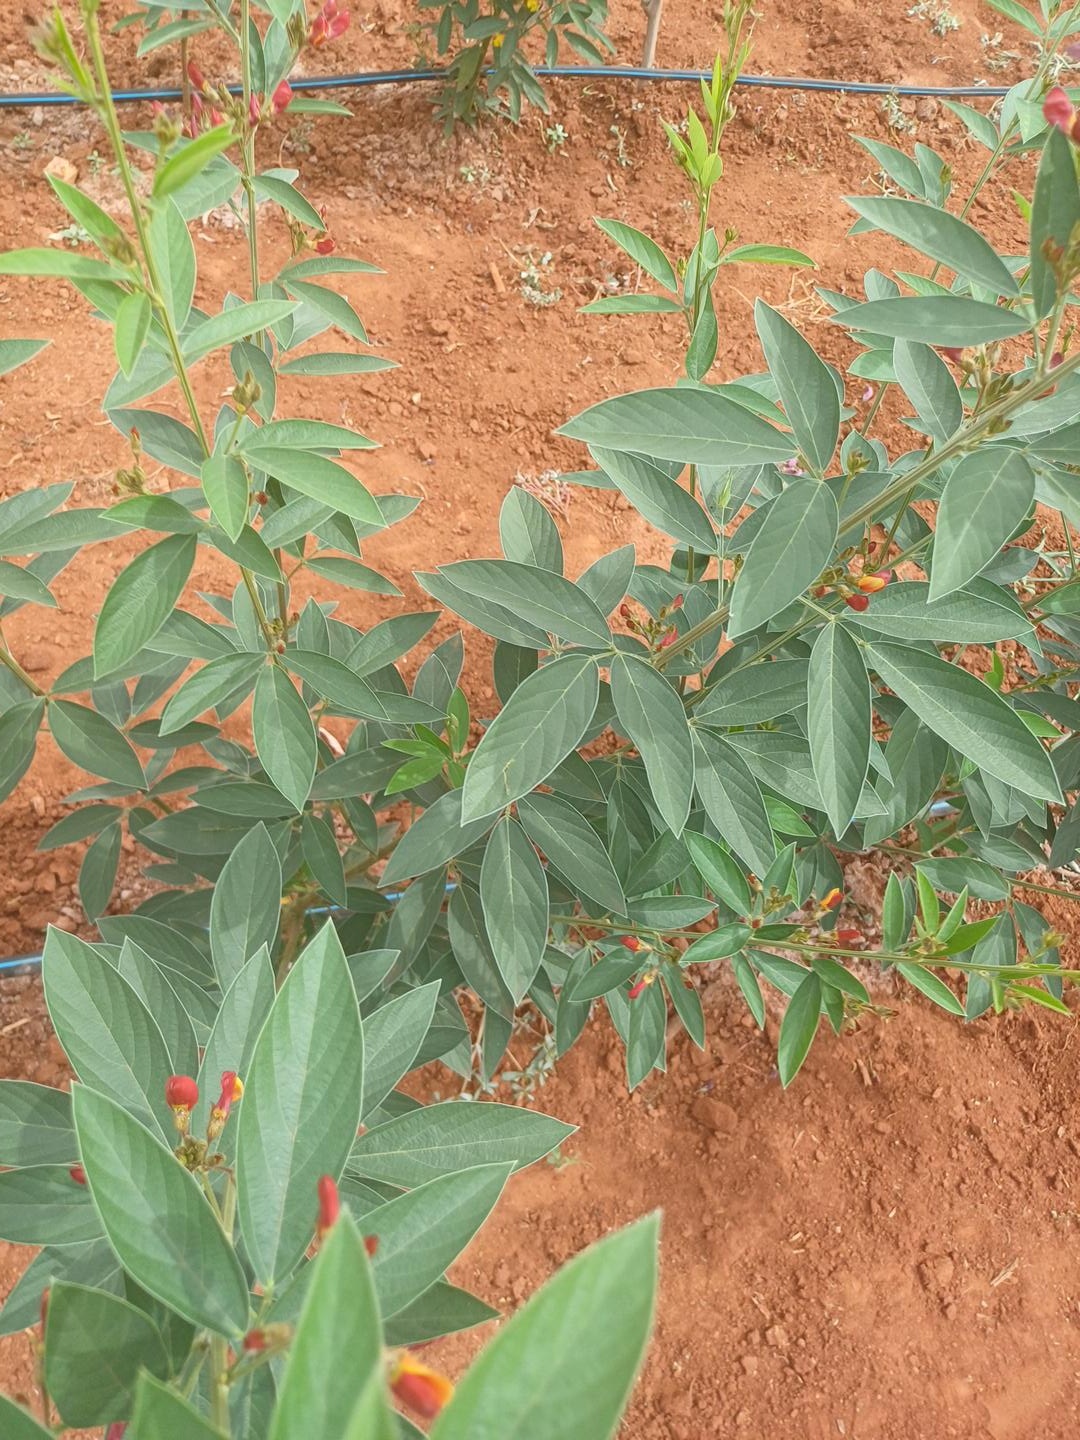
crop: pigeonpea
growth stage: flowering
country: Kenya
